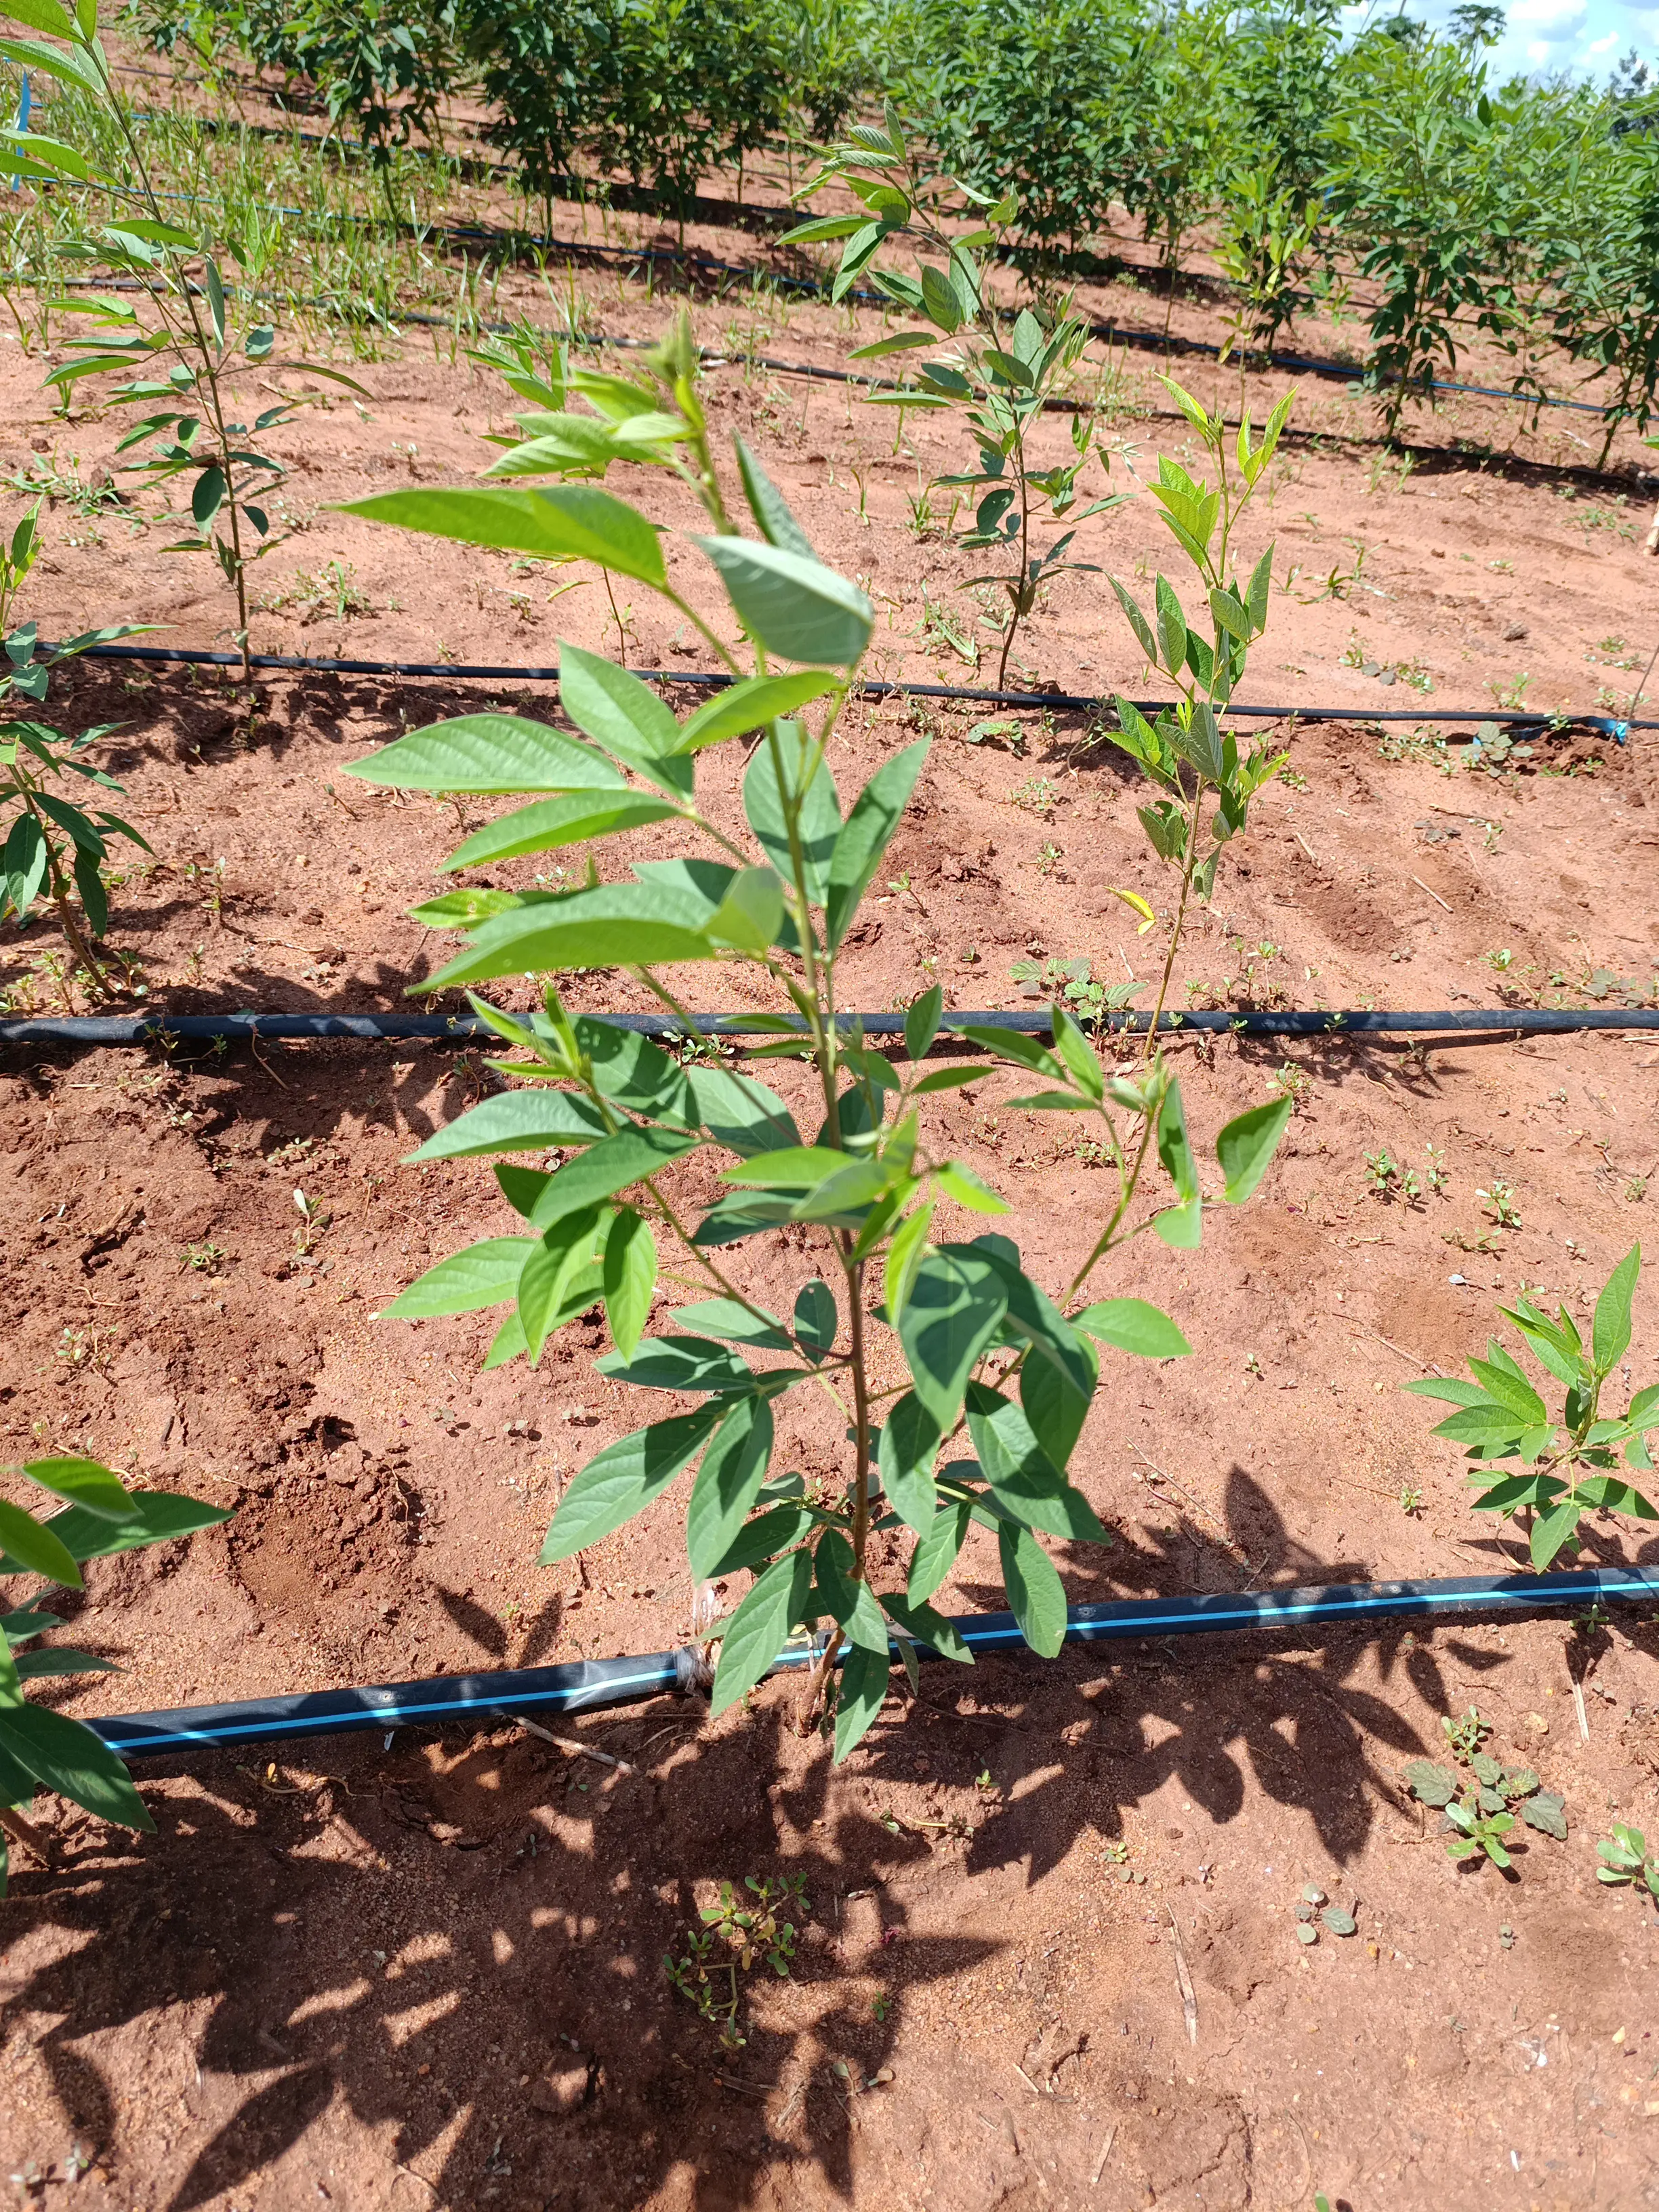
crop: pigeonpea
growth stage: flowering
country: Kenya
